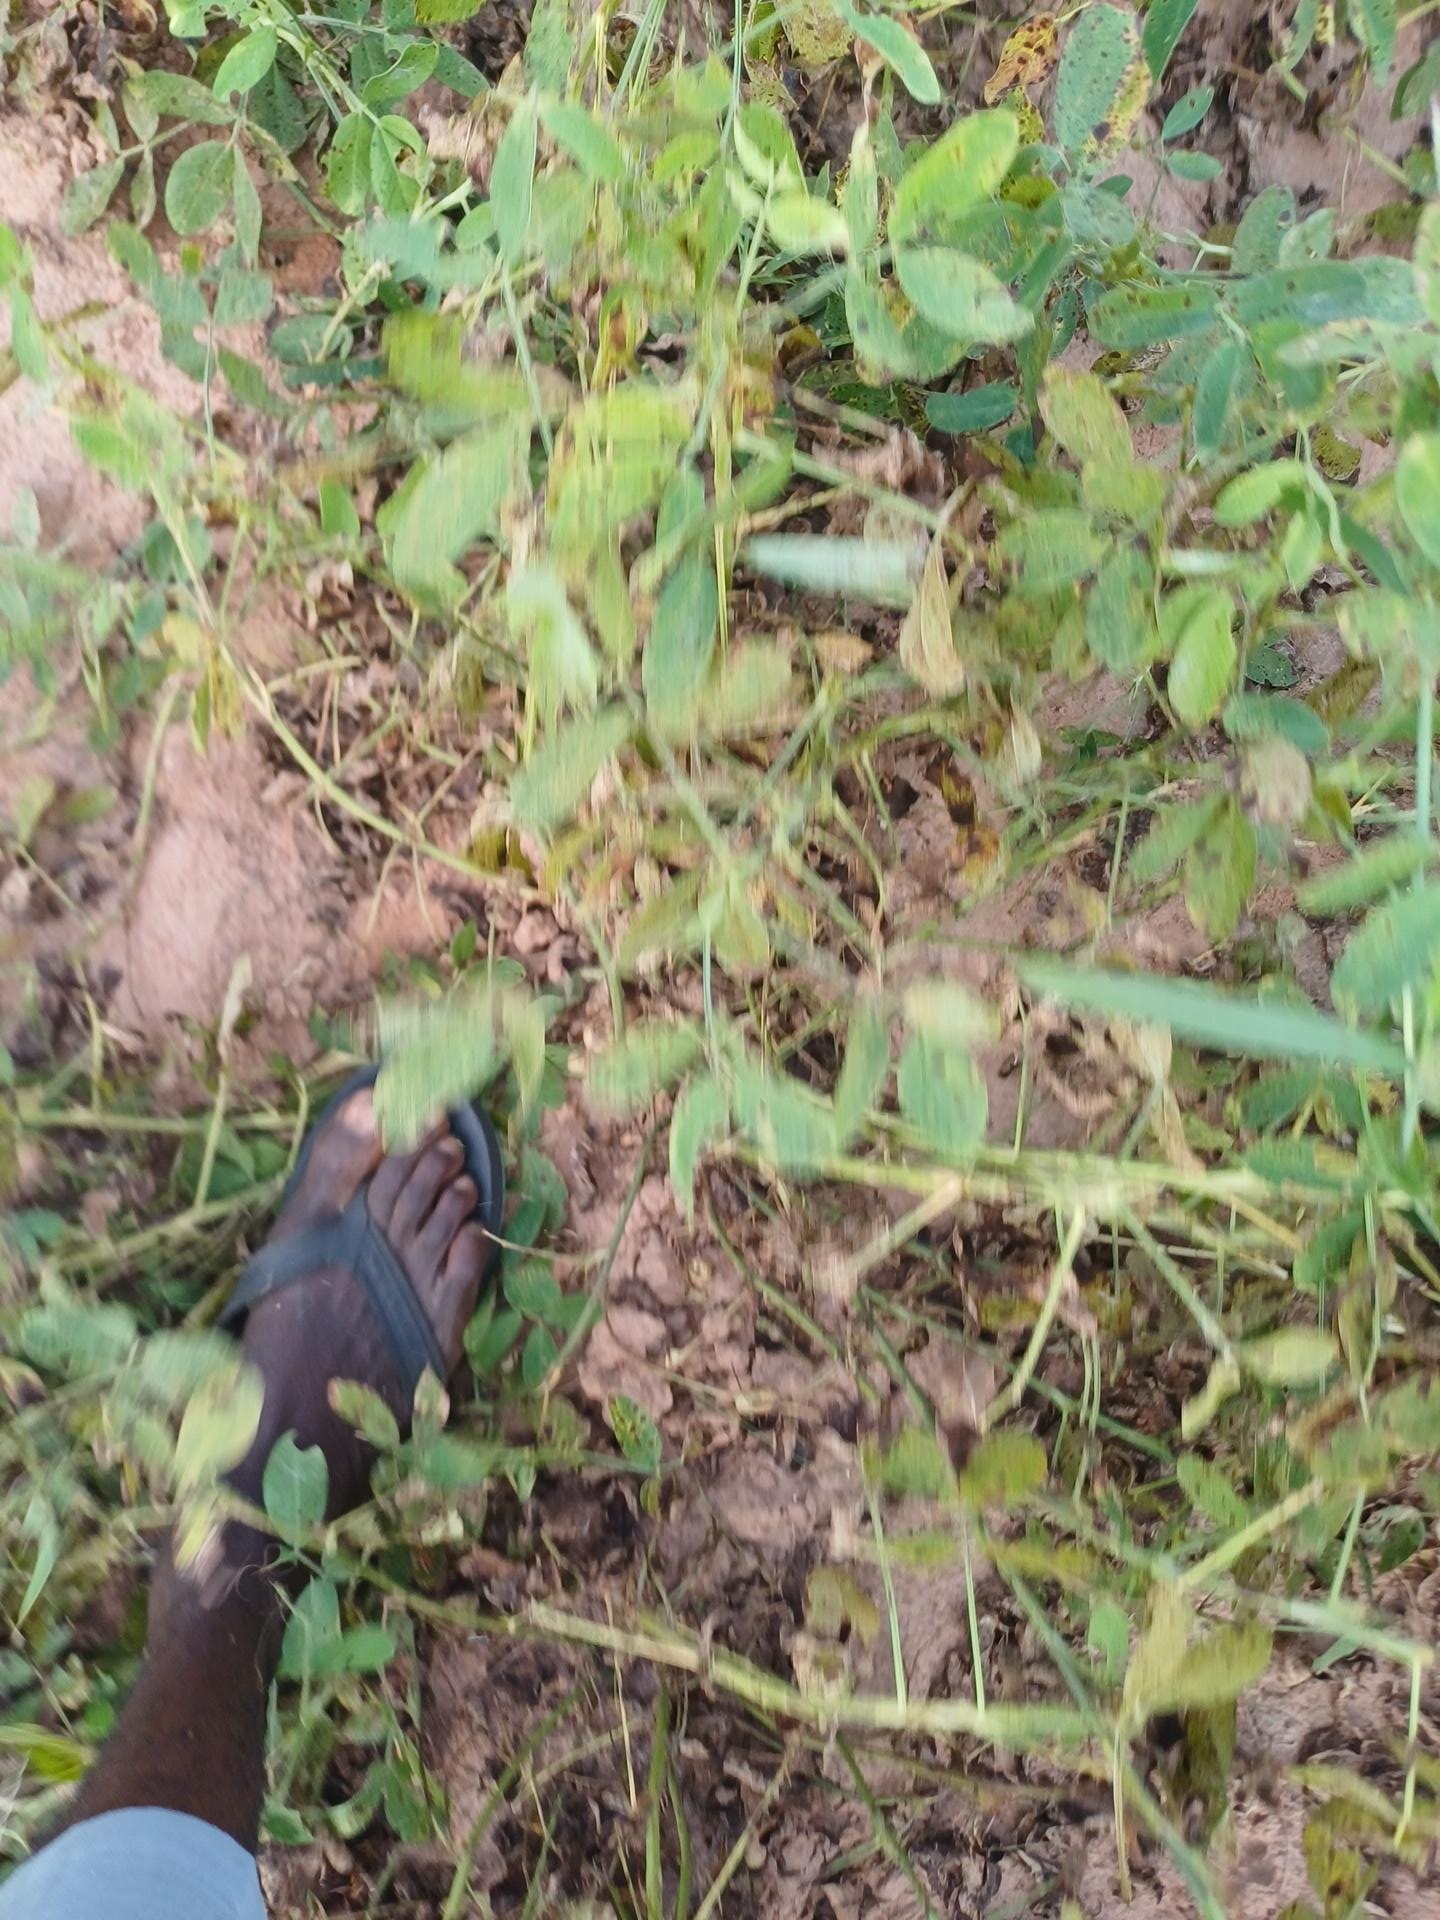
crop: groundnut
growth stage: flowering
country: Senegal
